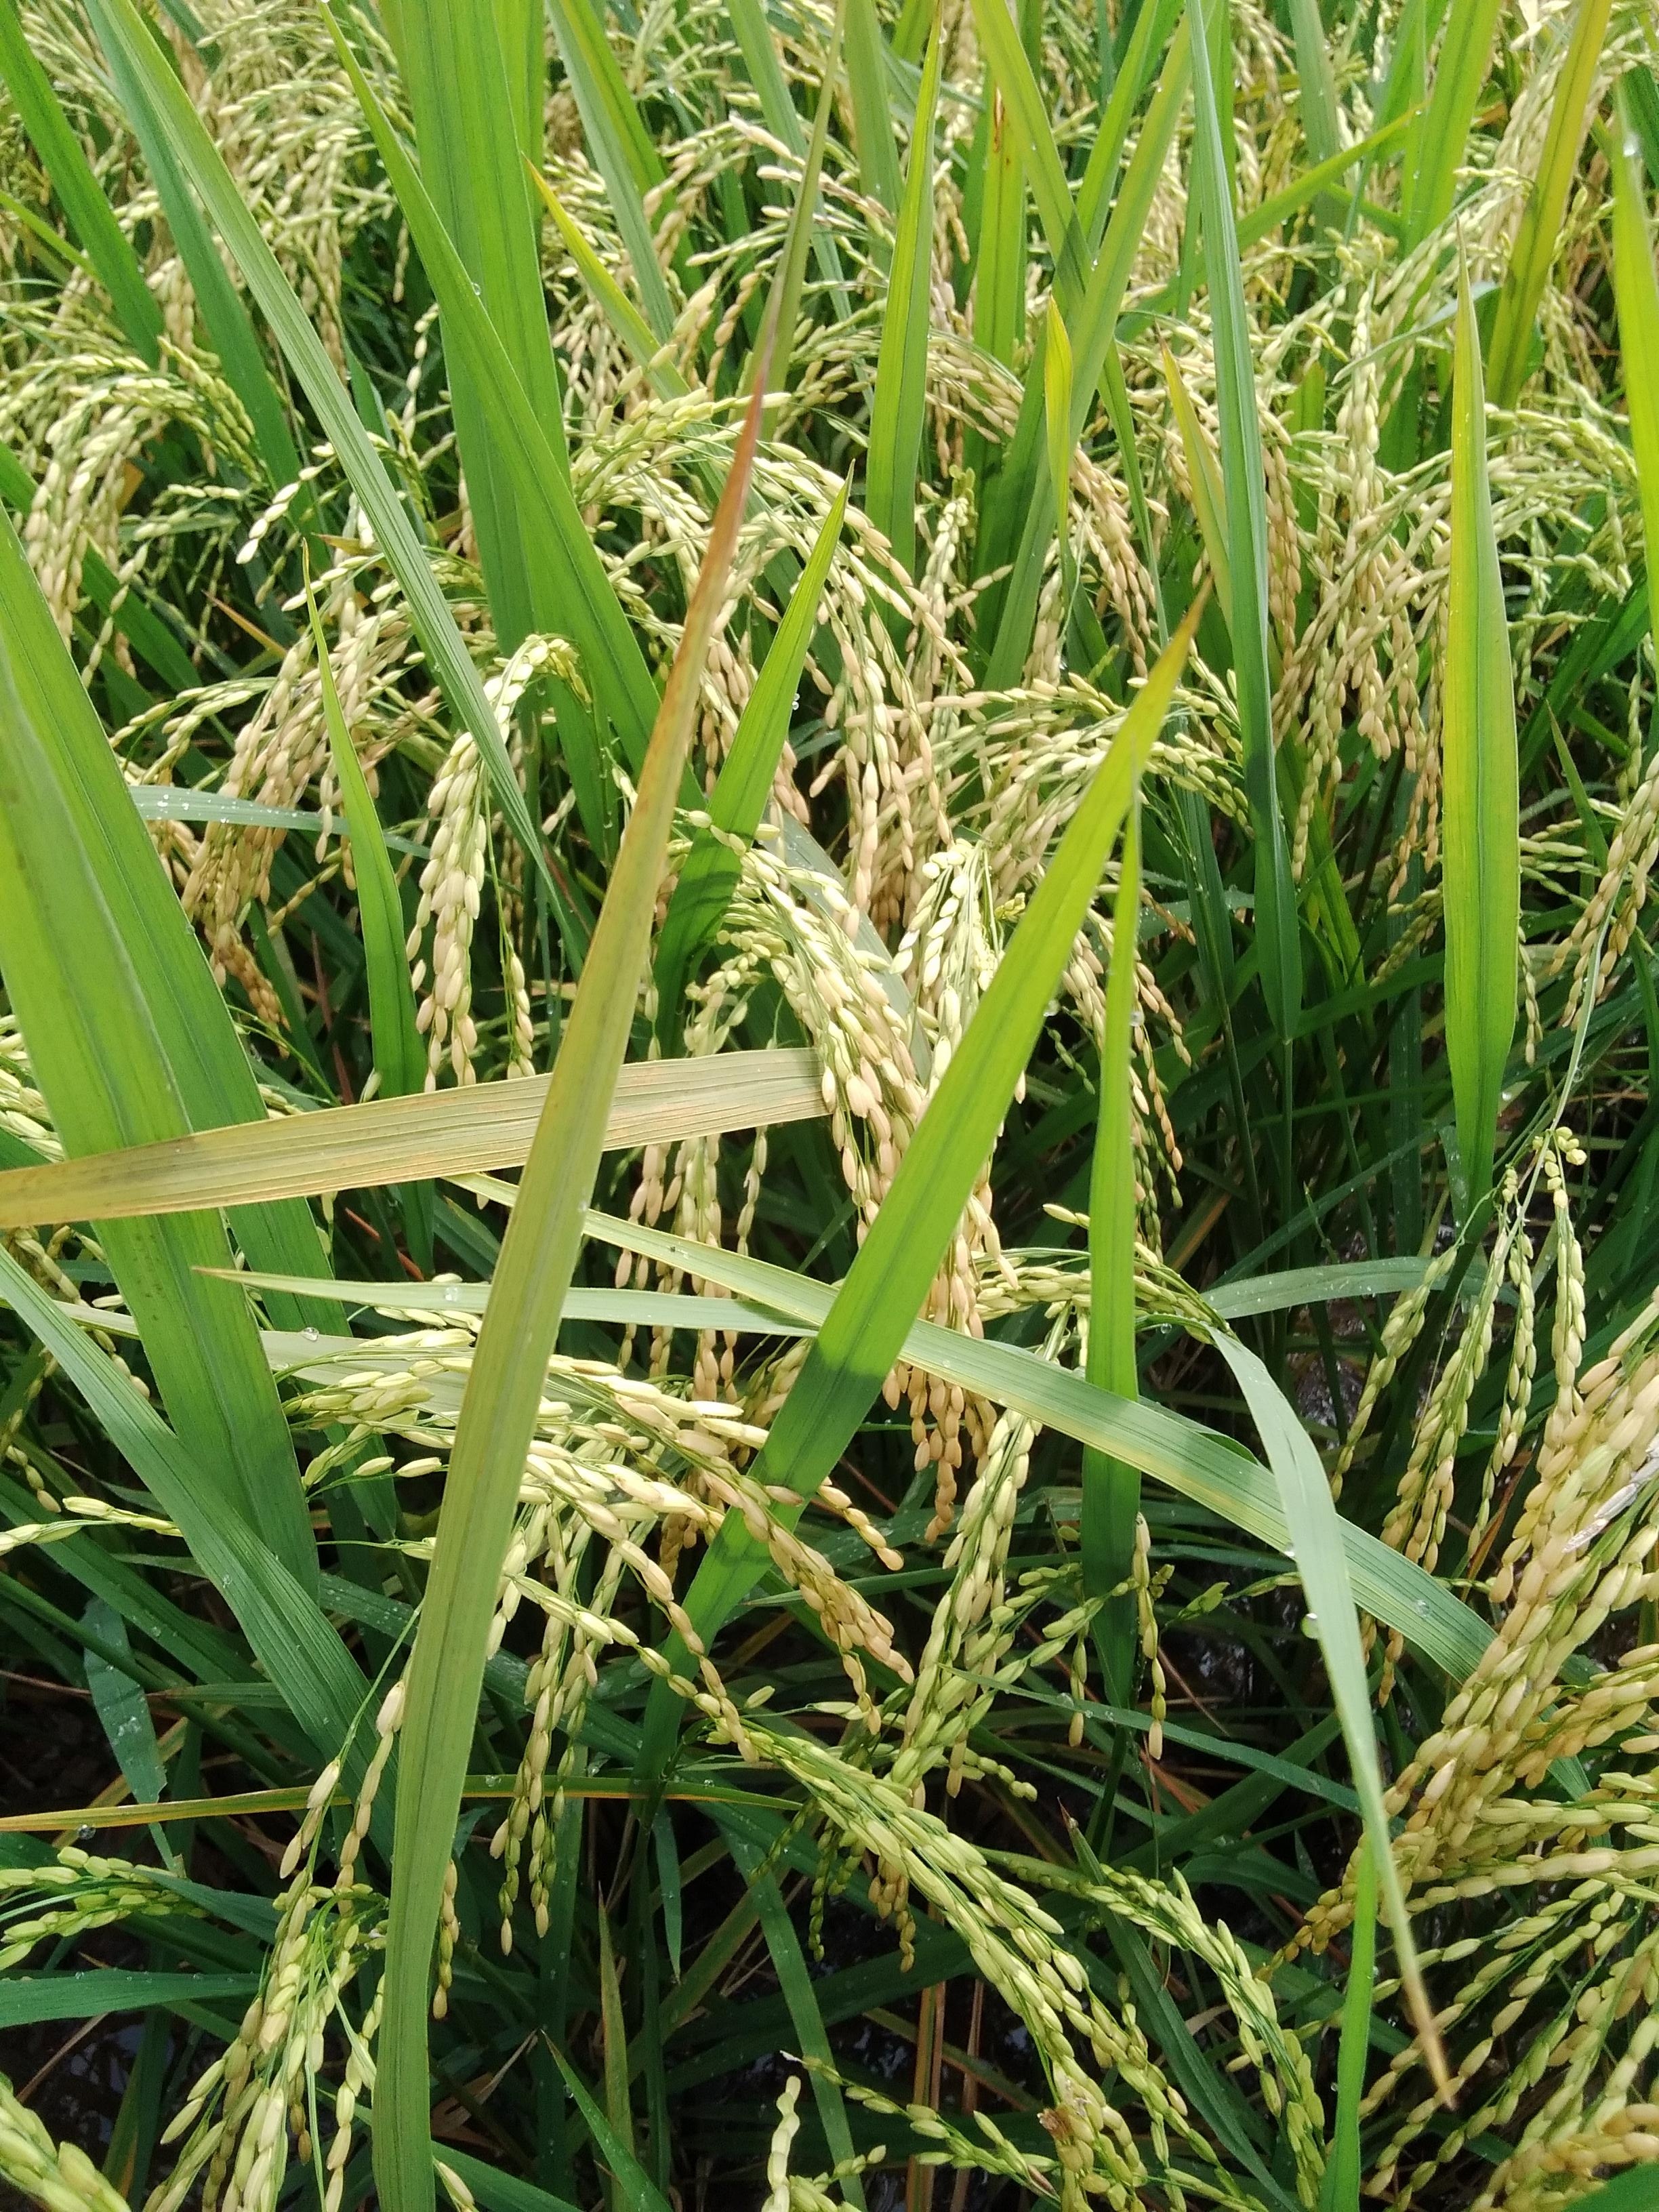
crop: rice
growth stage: ripening
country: Nigeria
